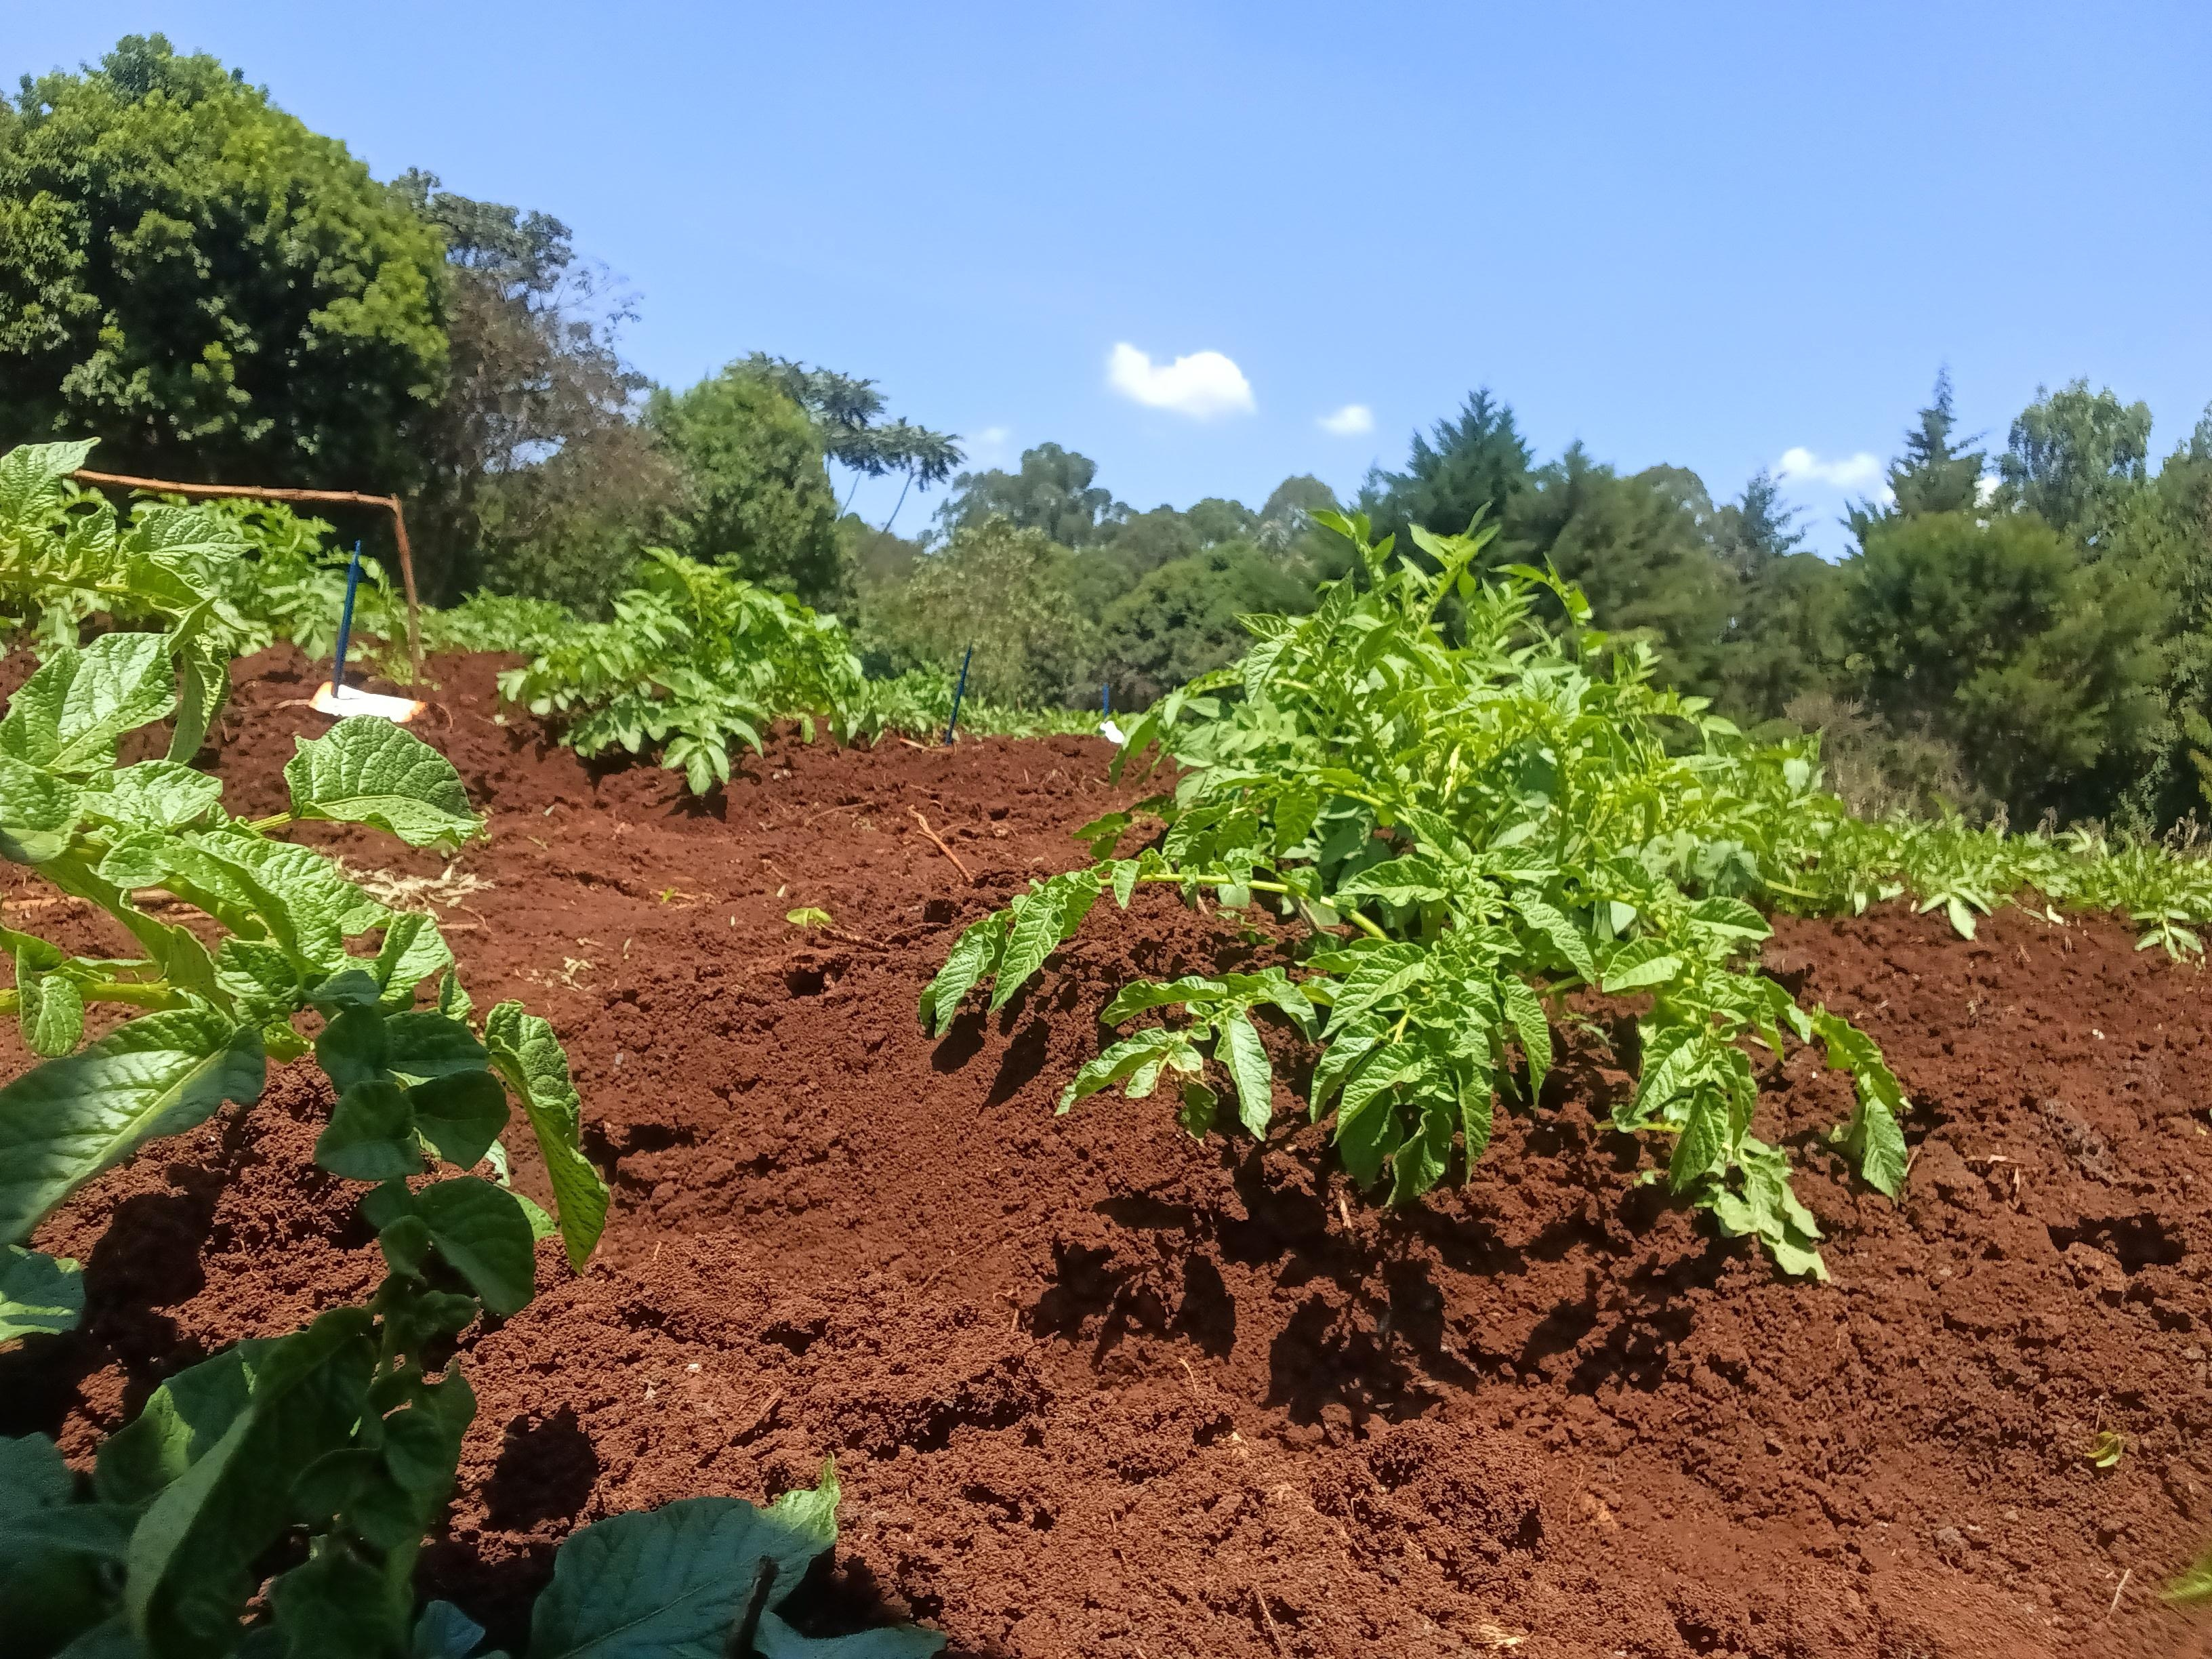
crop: potato
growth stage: vegetative
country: Kenya
